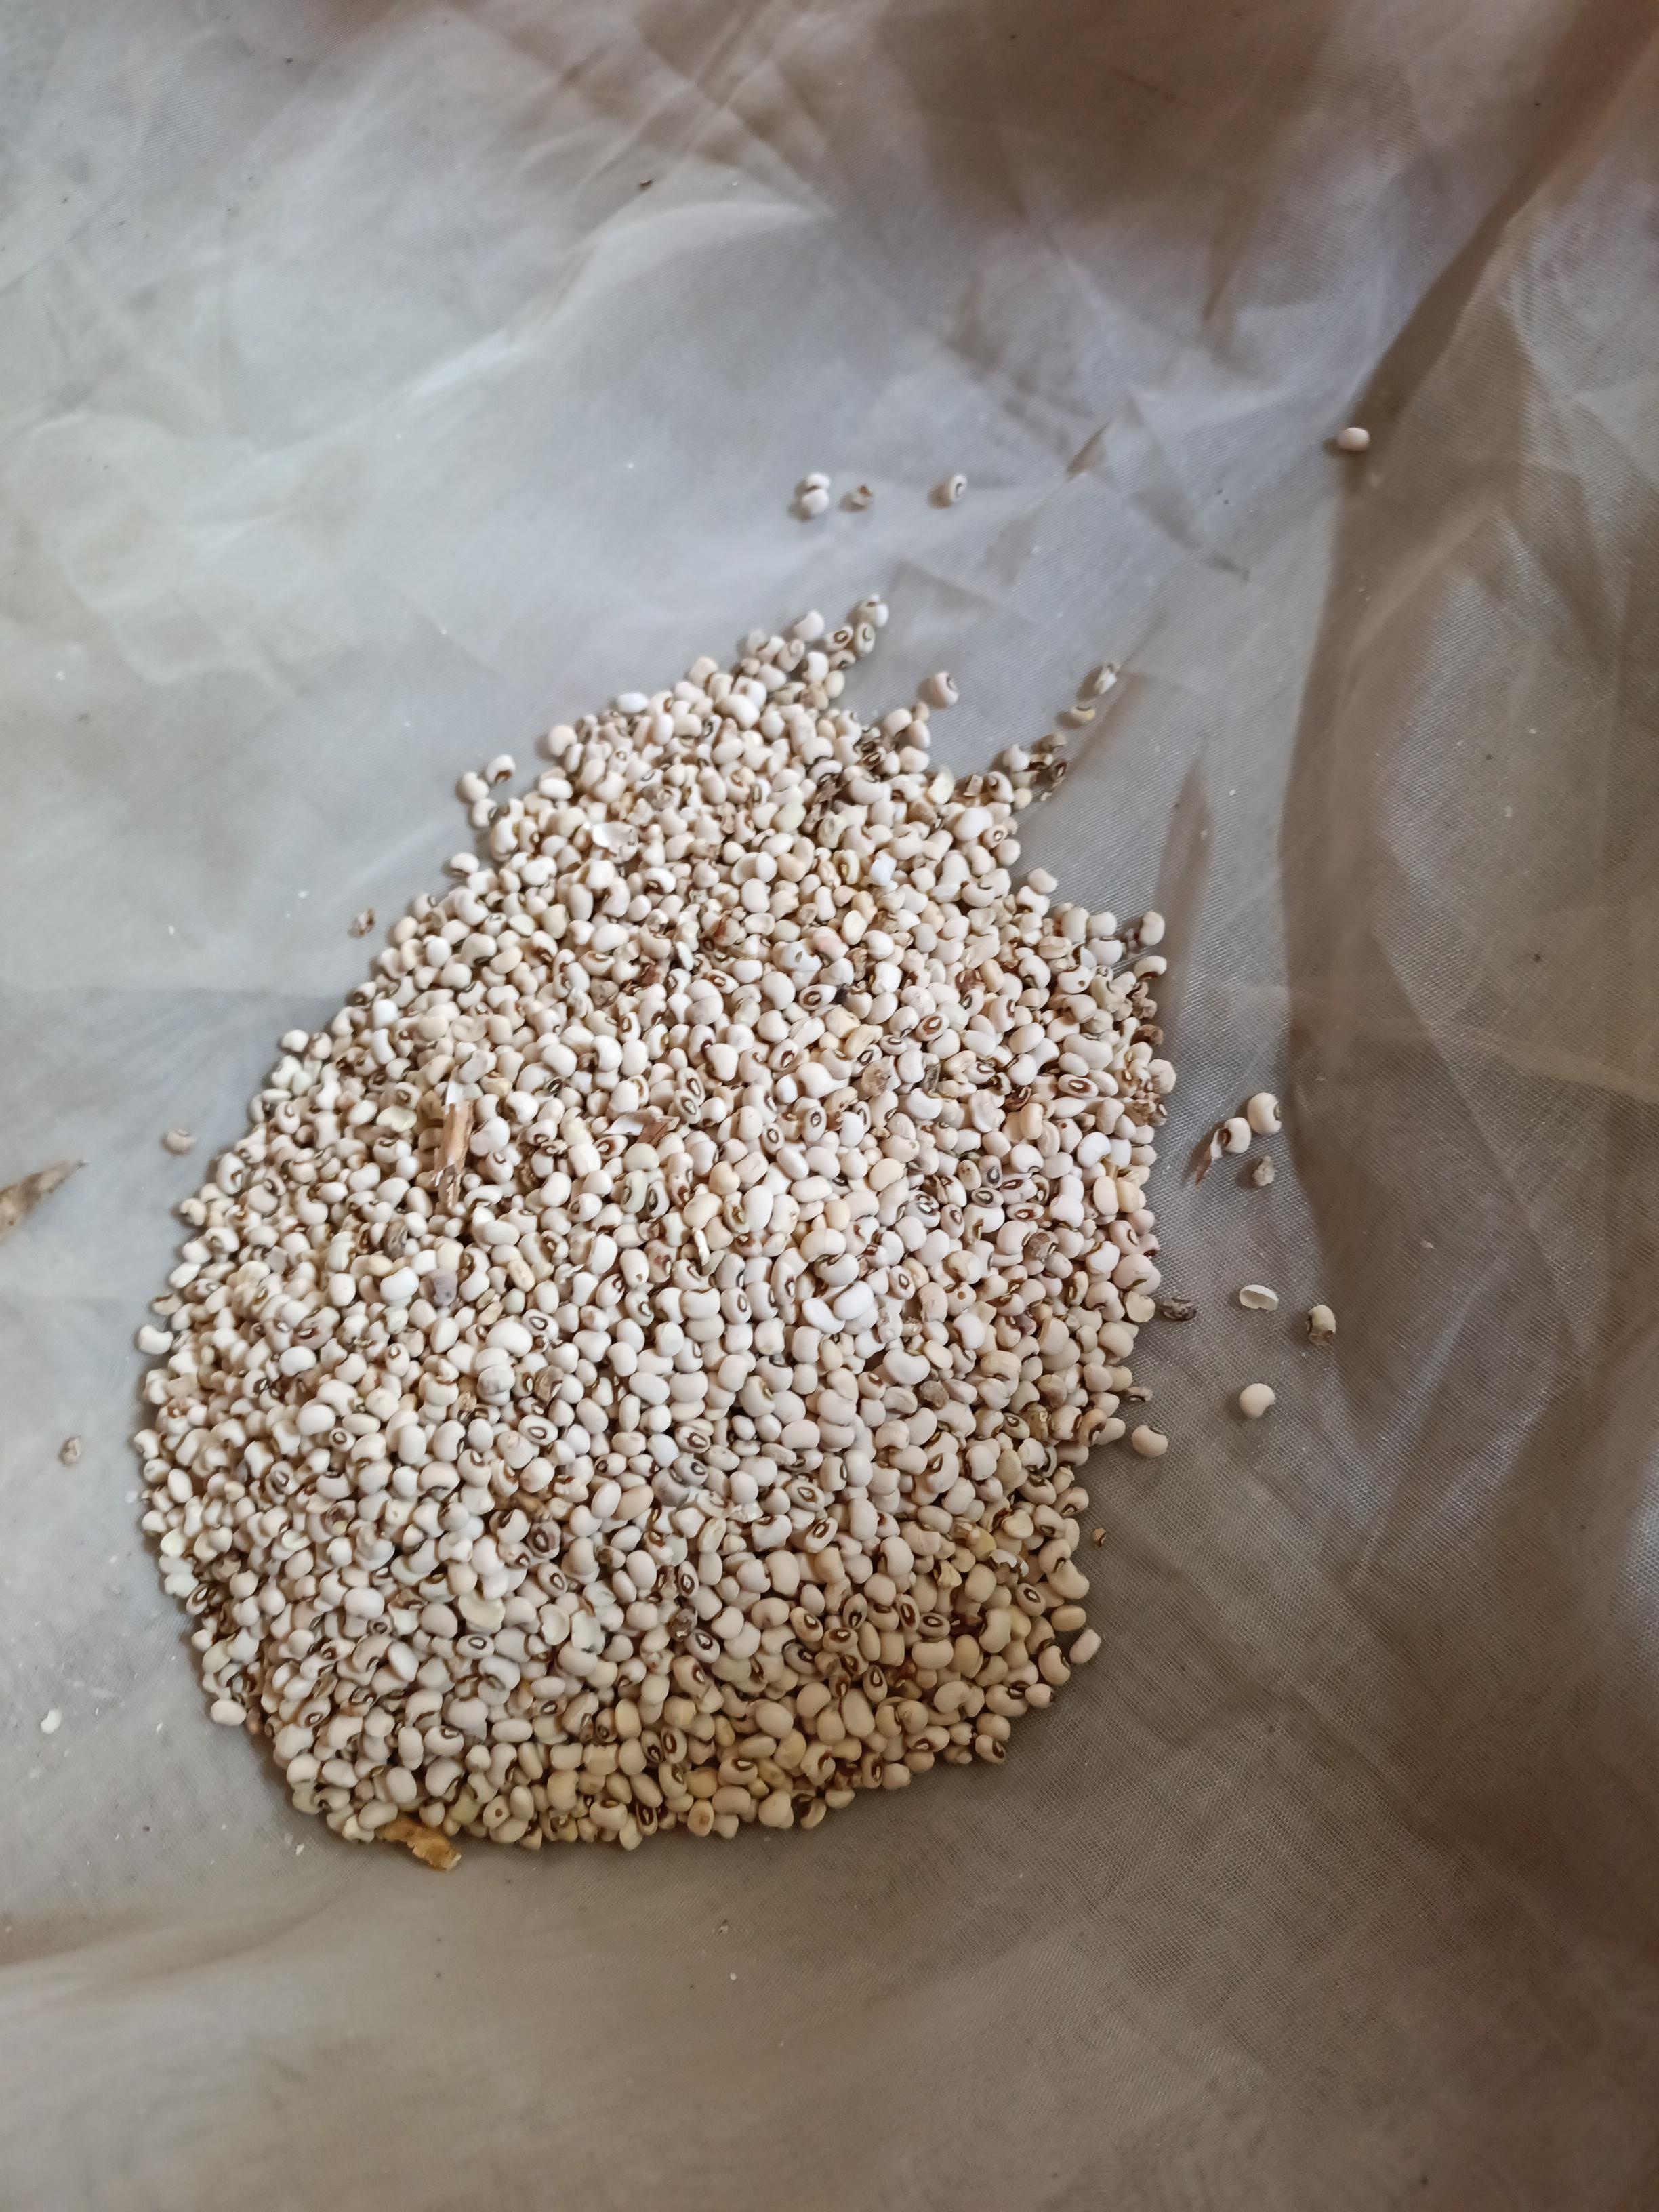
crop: cowpea
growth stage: harvest
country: Nigeria
